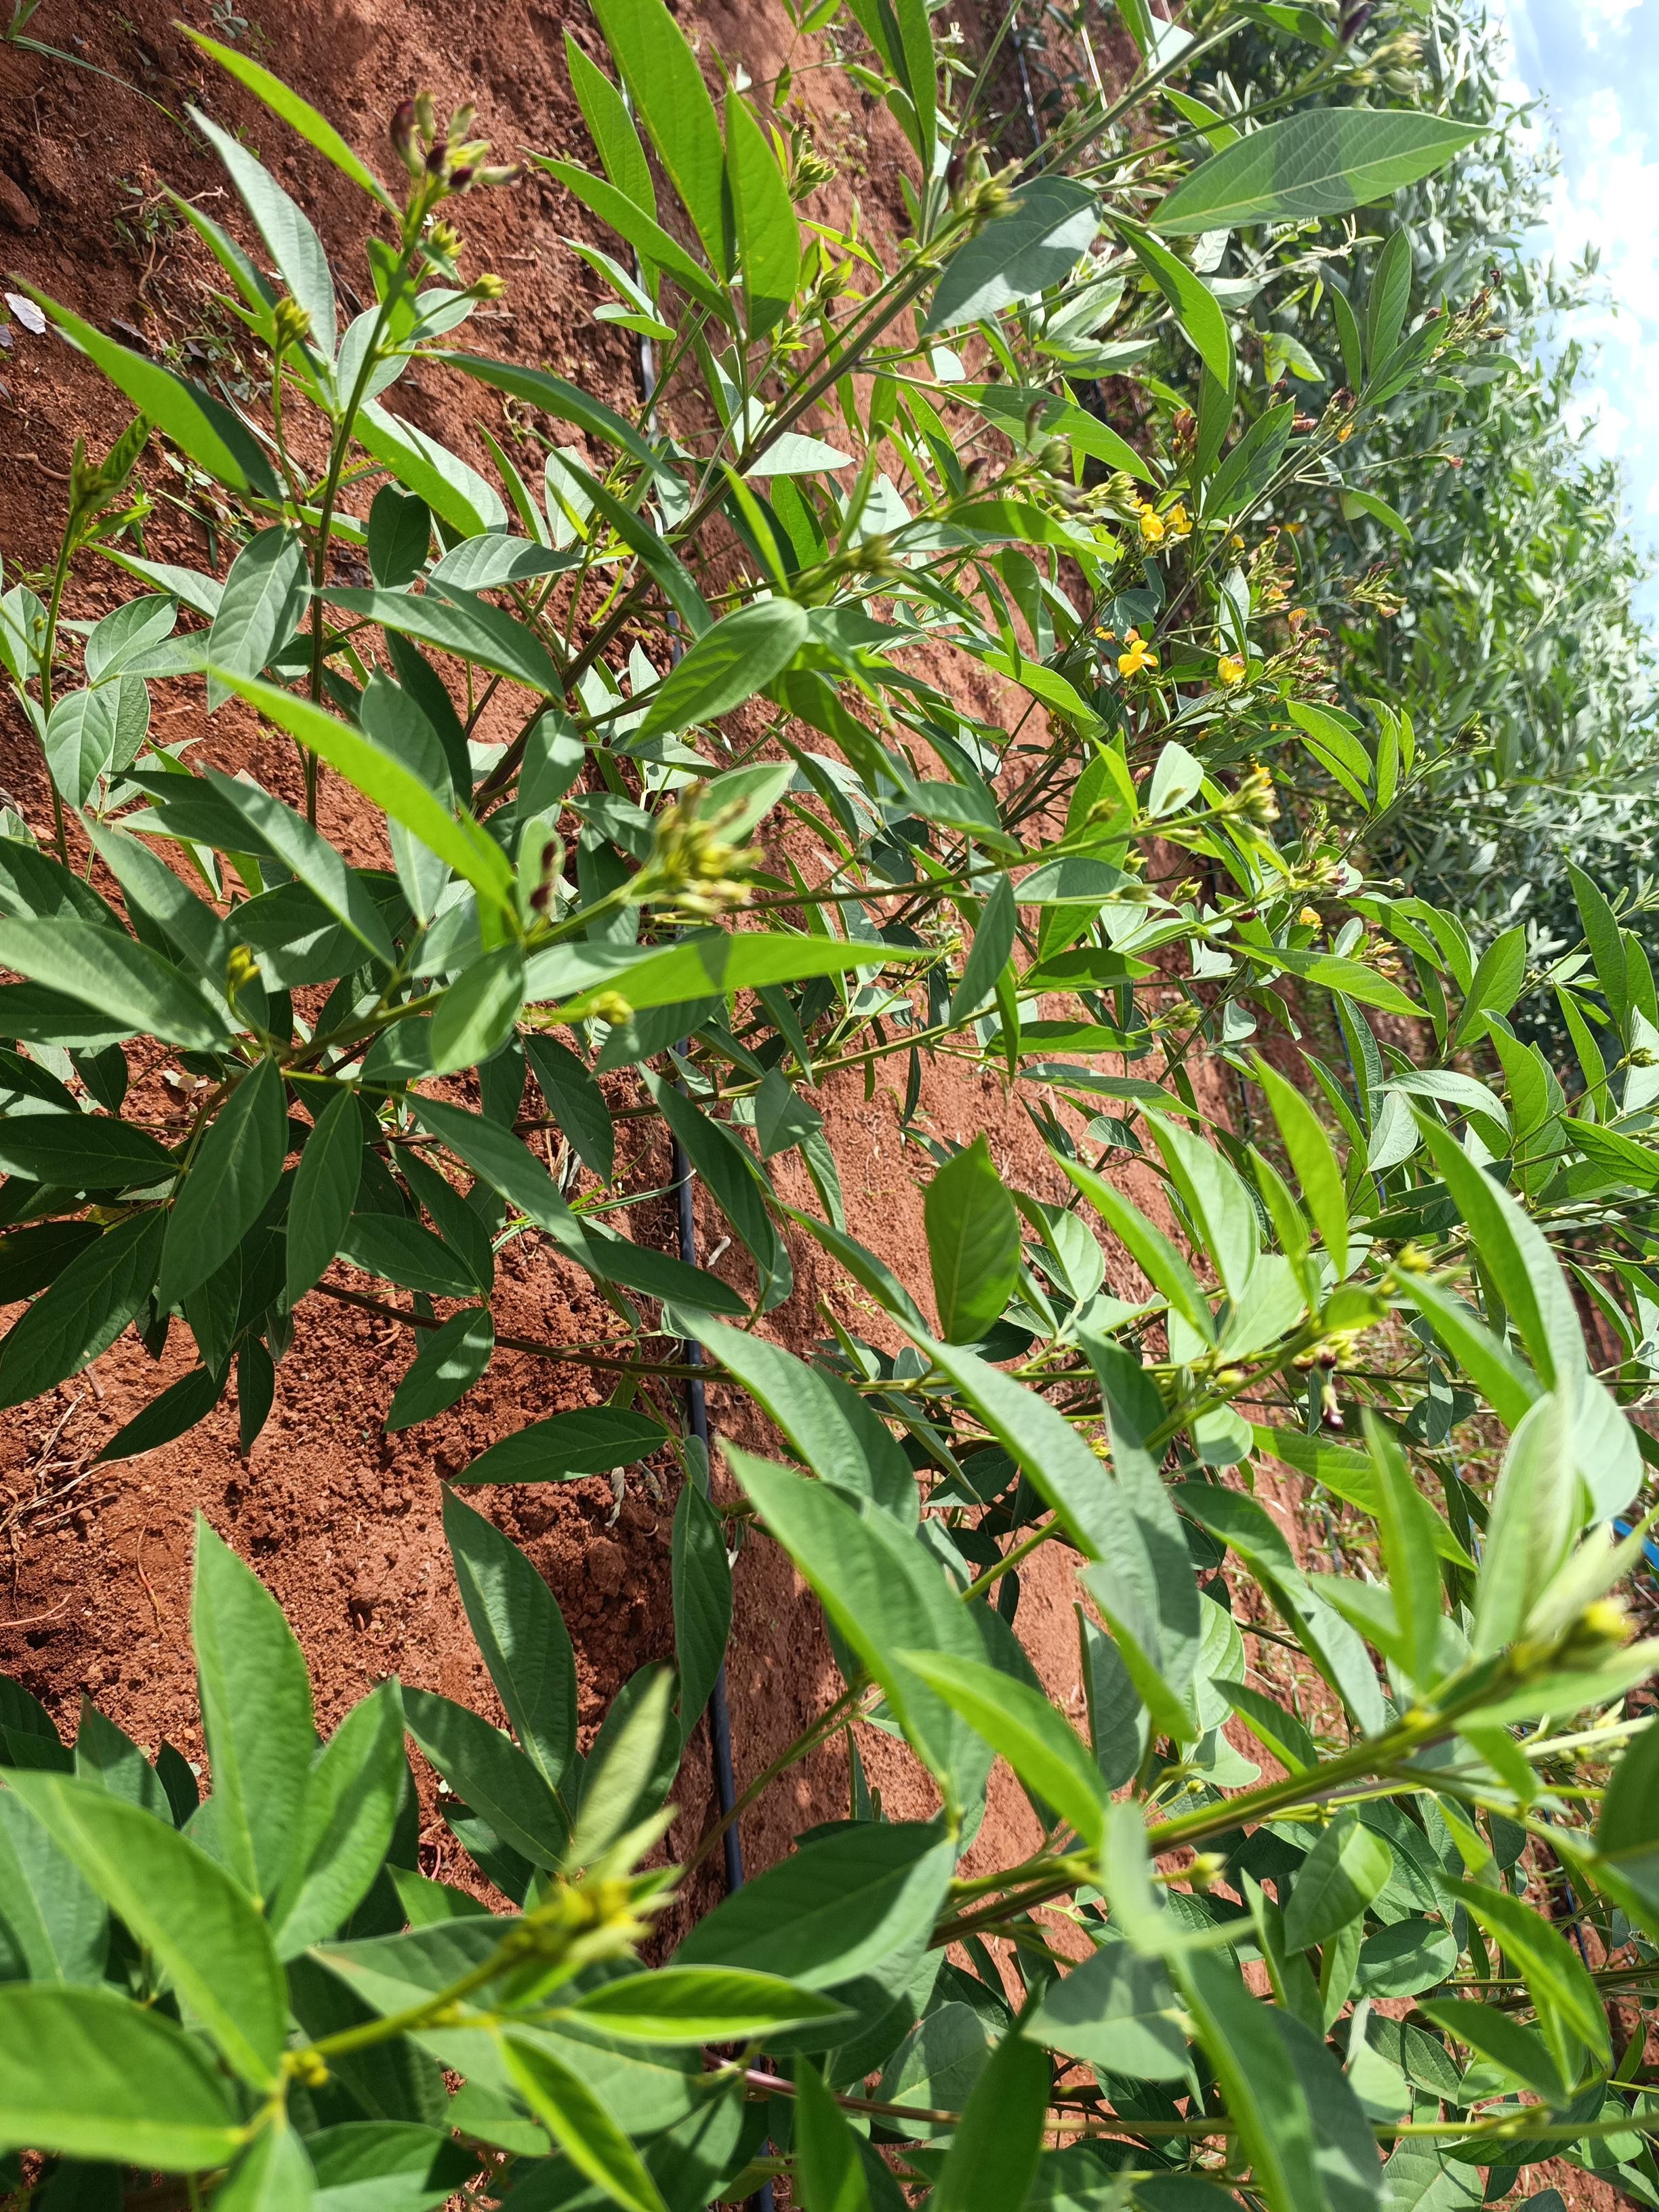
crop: pigeonpea
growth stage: flowering
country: Kenya
